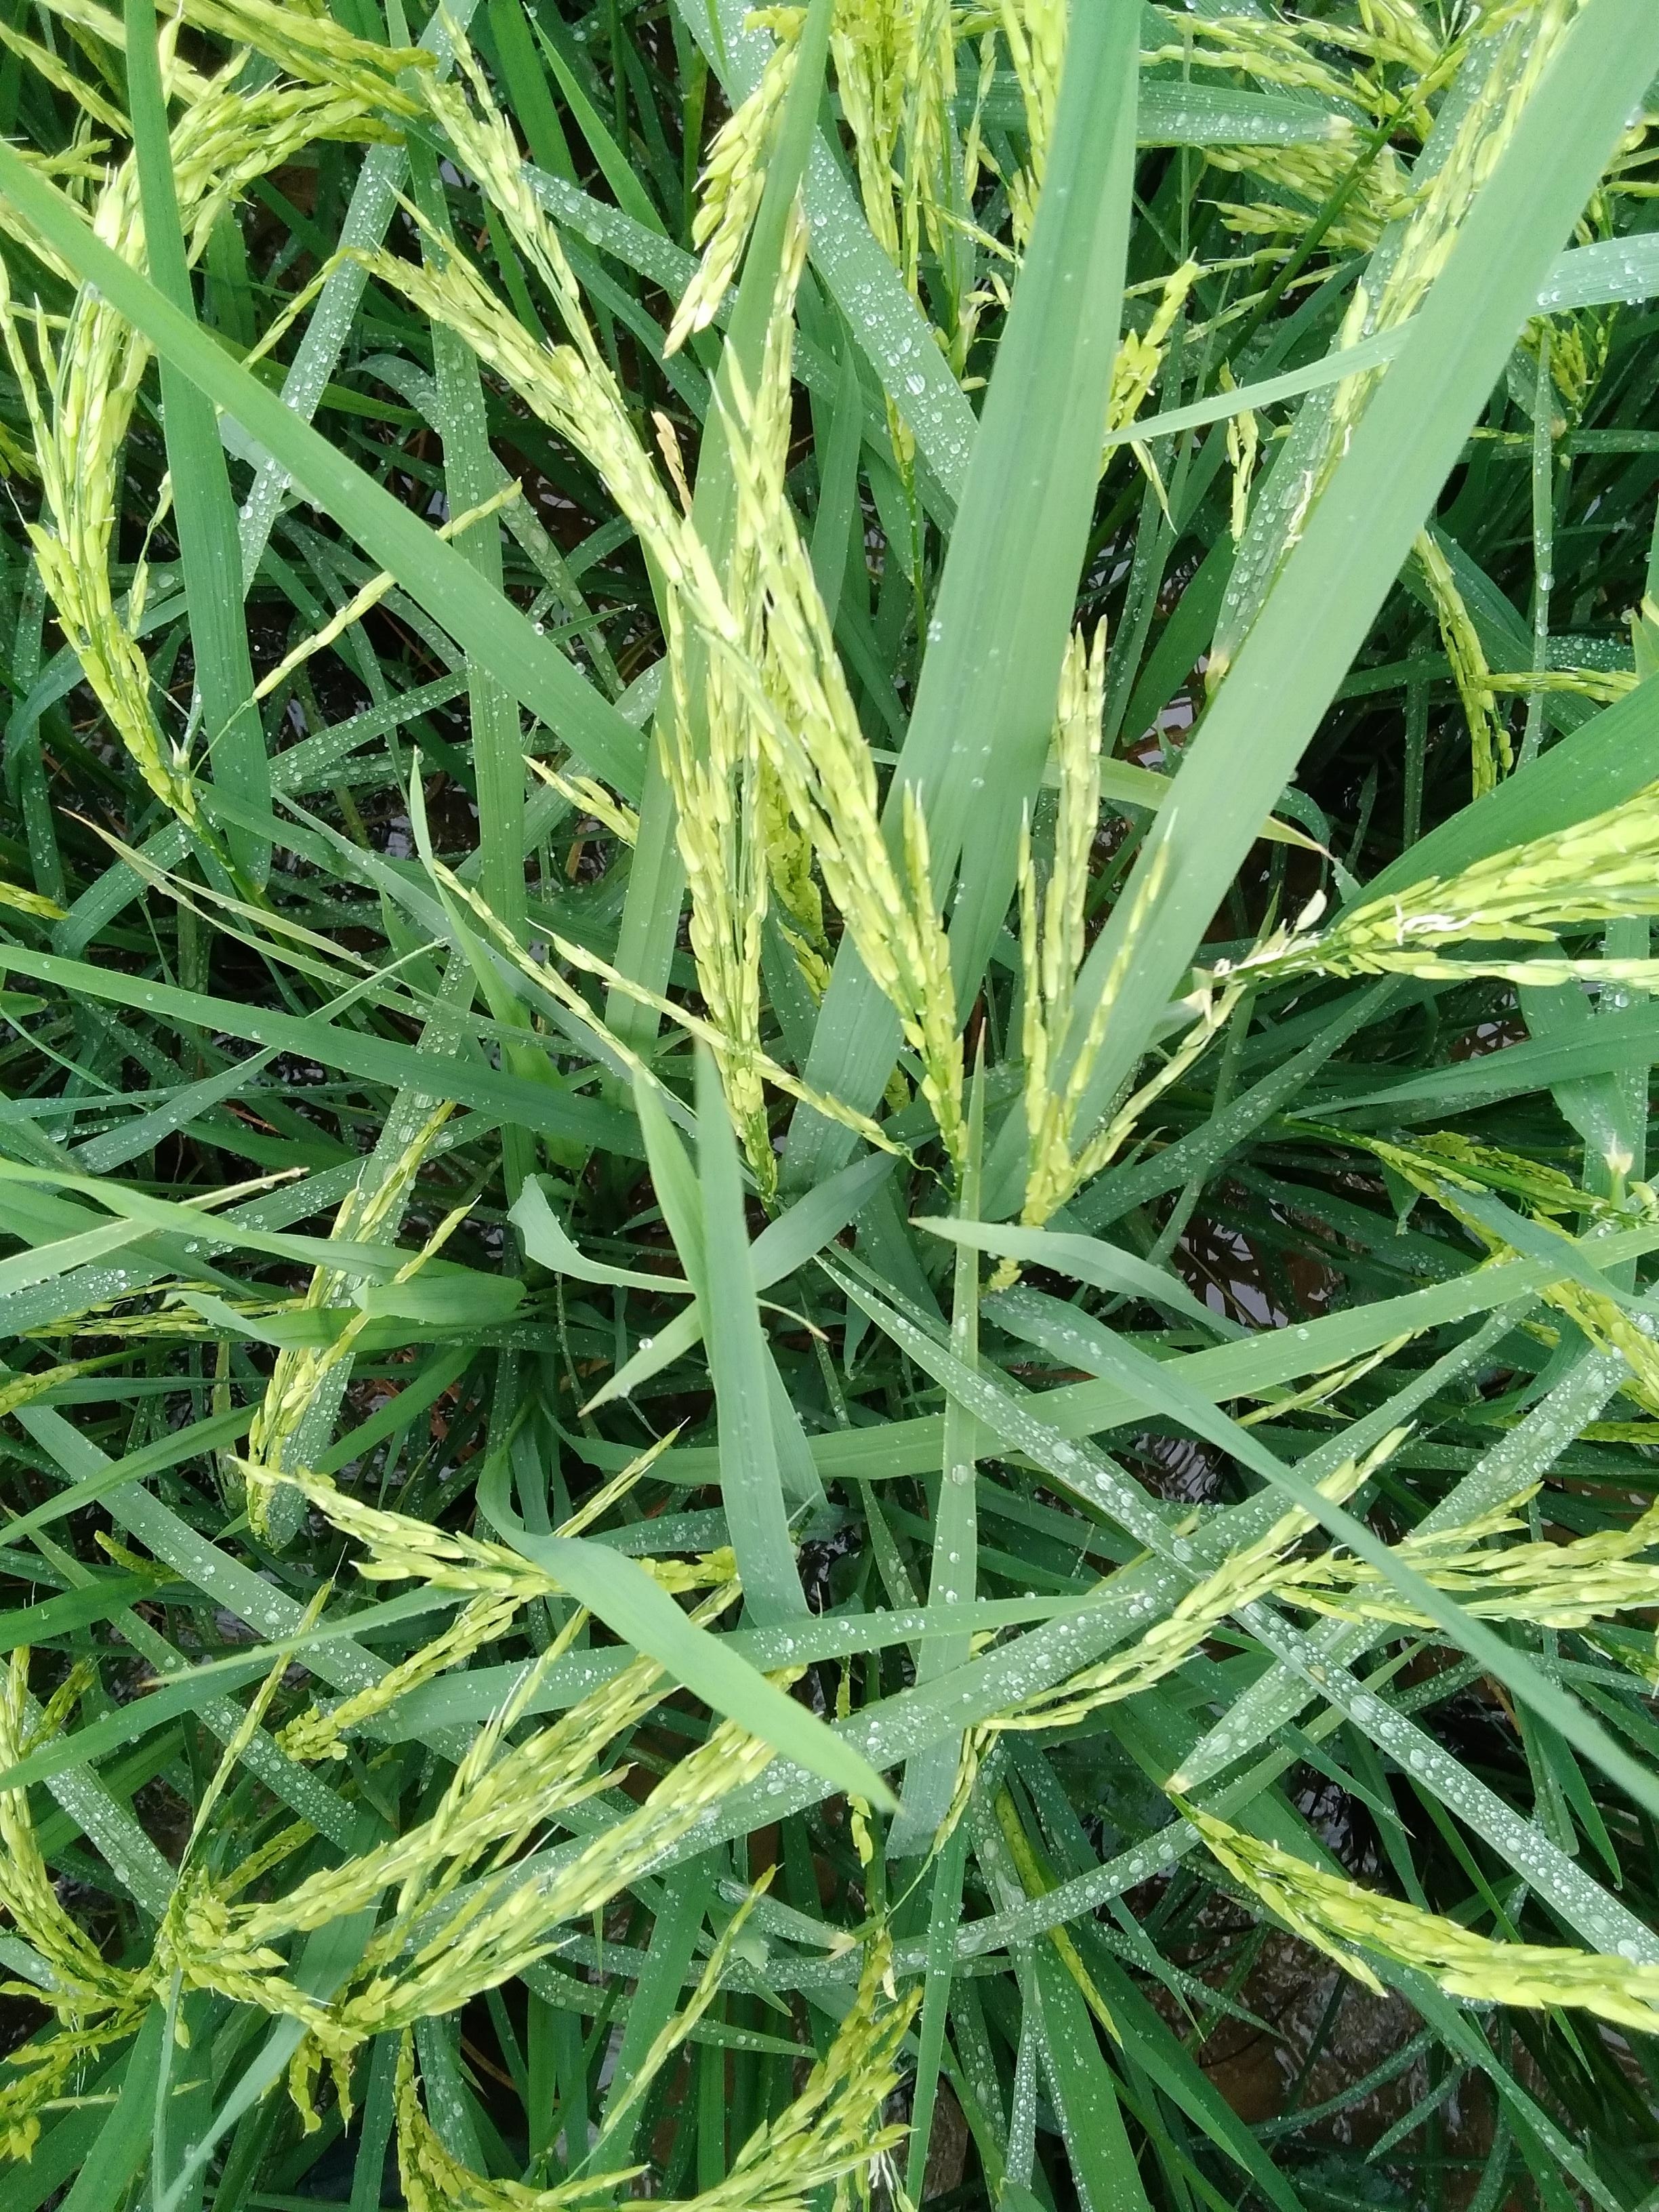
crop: rice
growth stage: flowering
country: Nigeria
